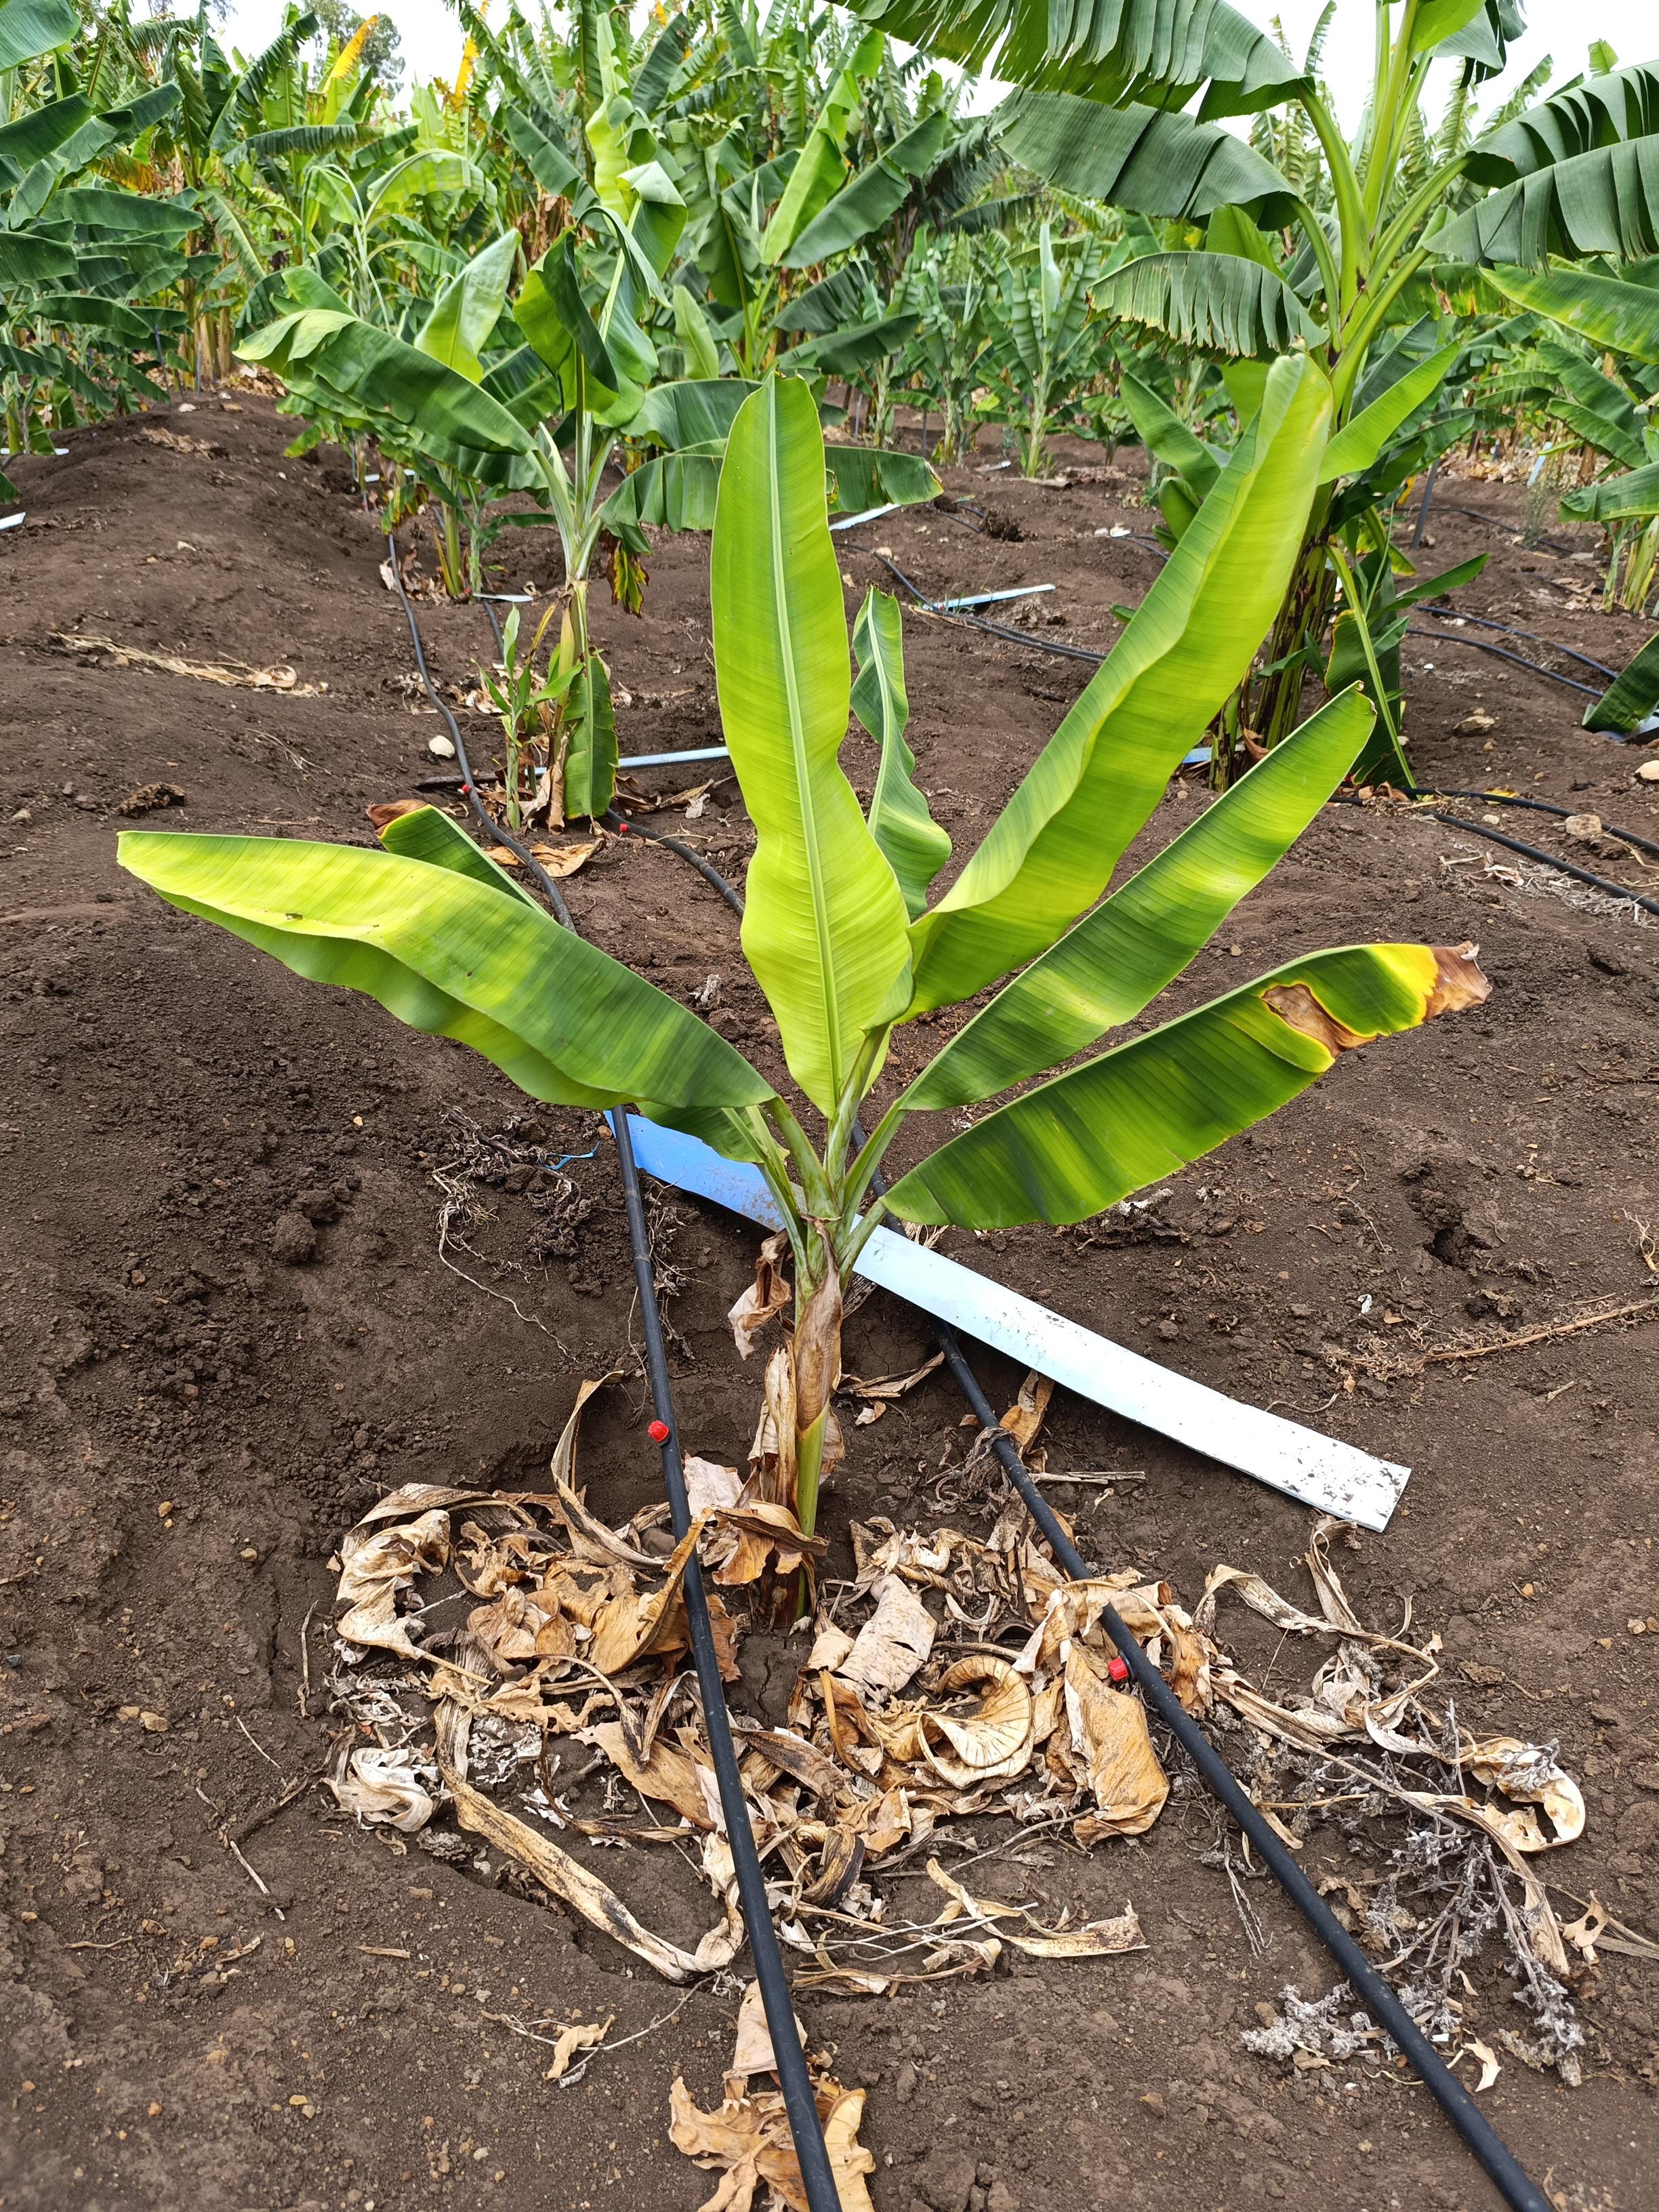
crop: banana
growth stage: vegetative
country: Tanzania
